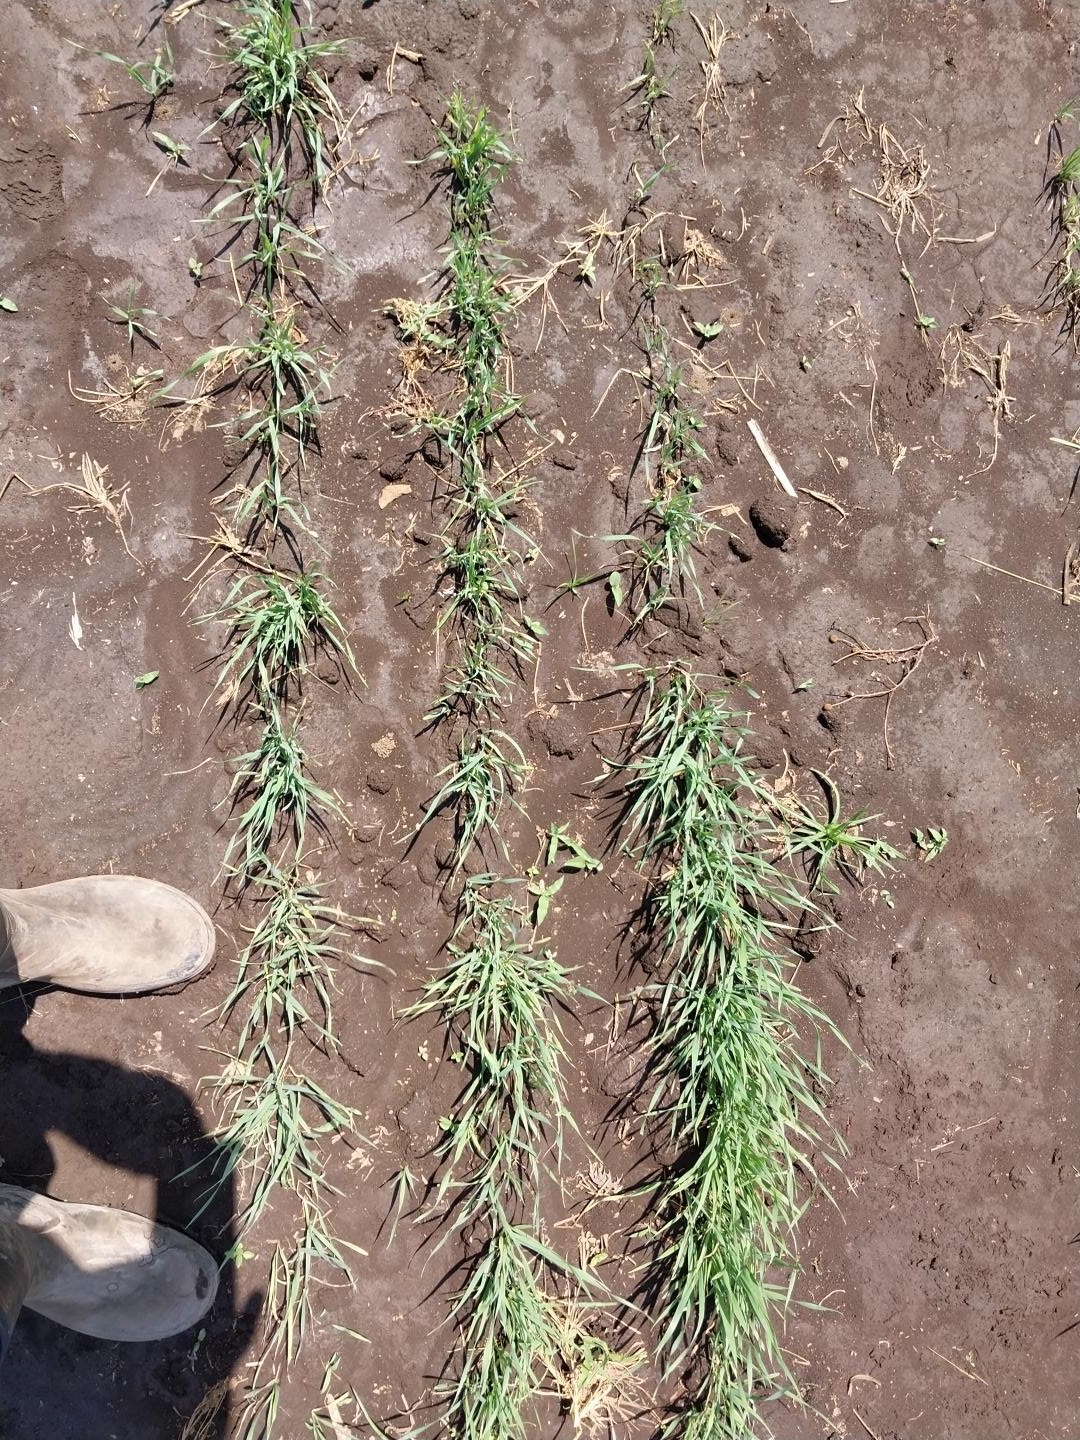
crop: wheat
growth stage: vegetative
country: Tanzania
